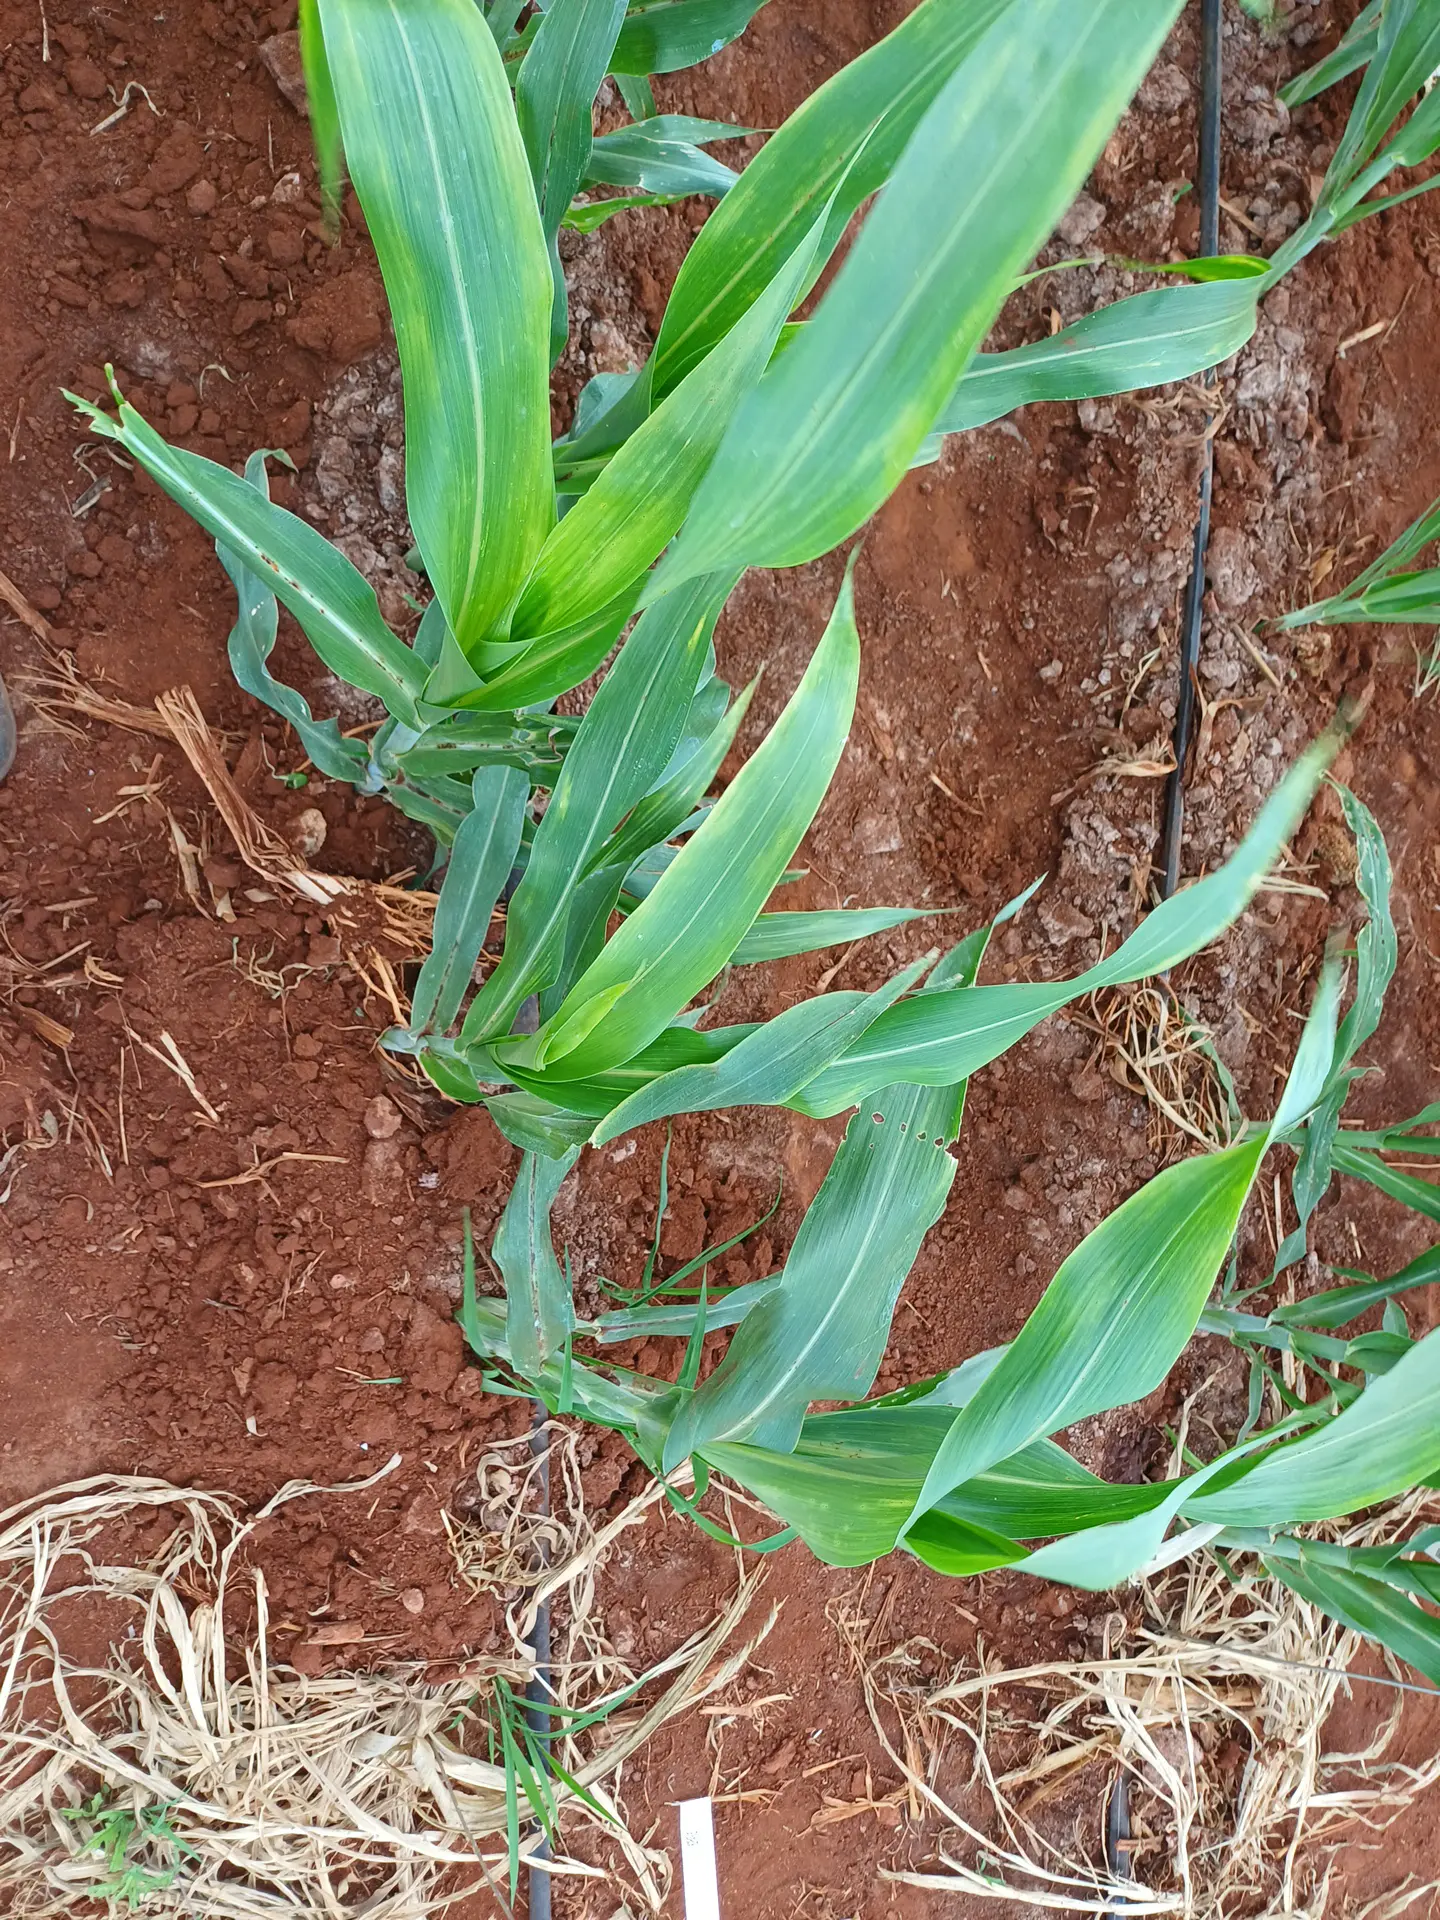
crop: sorghum
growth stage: vegetative
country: Kenya
